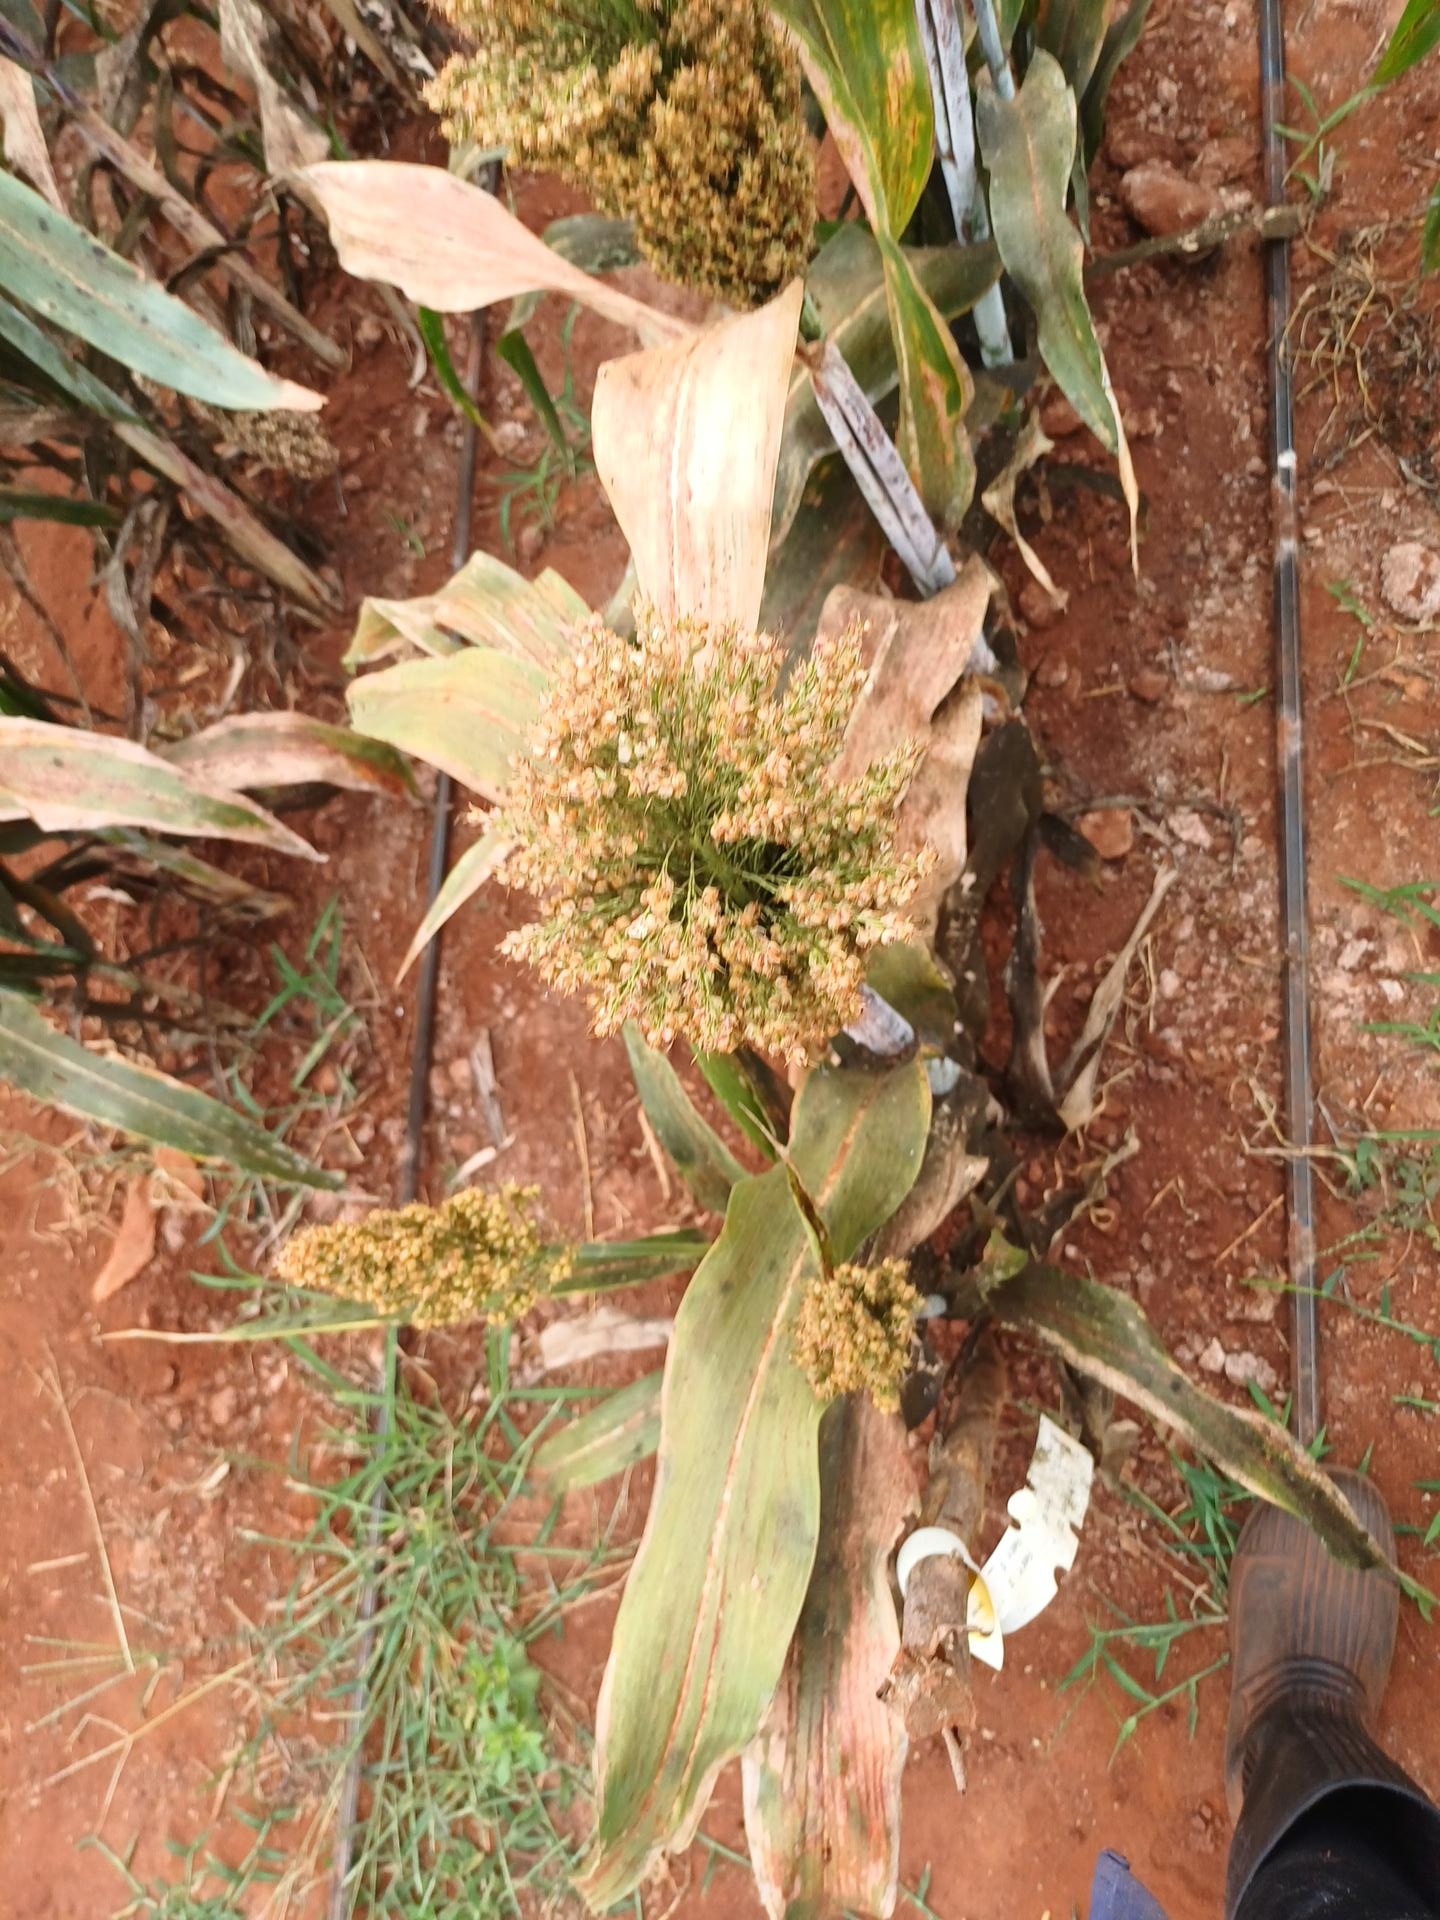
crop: sorghum
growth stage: maturity
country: Kenya
